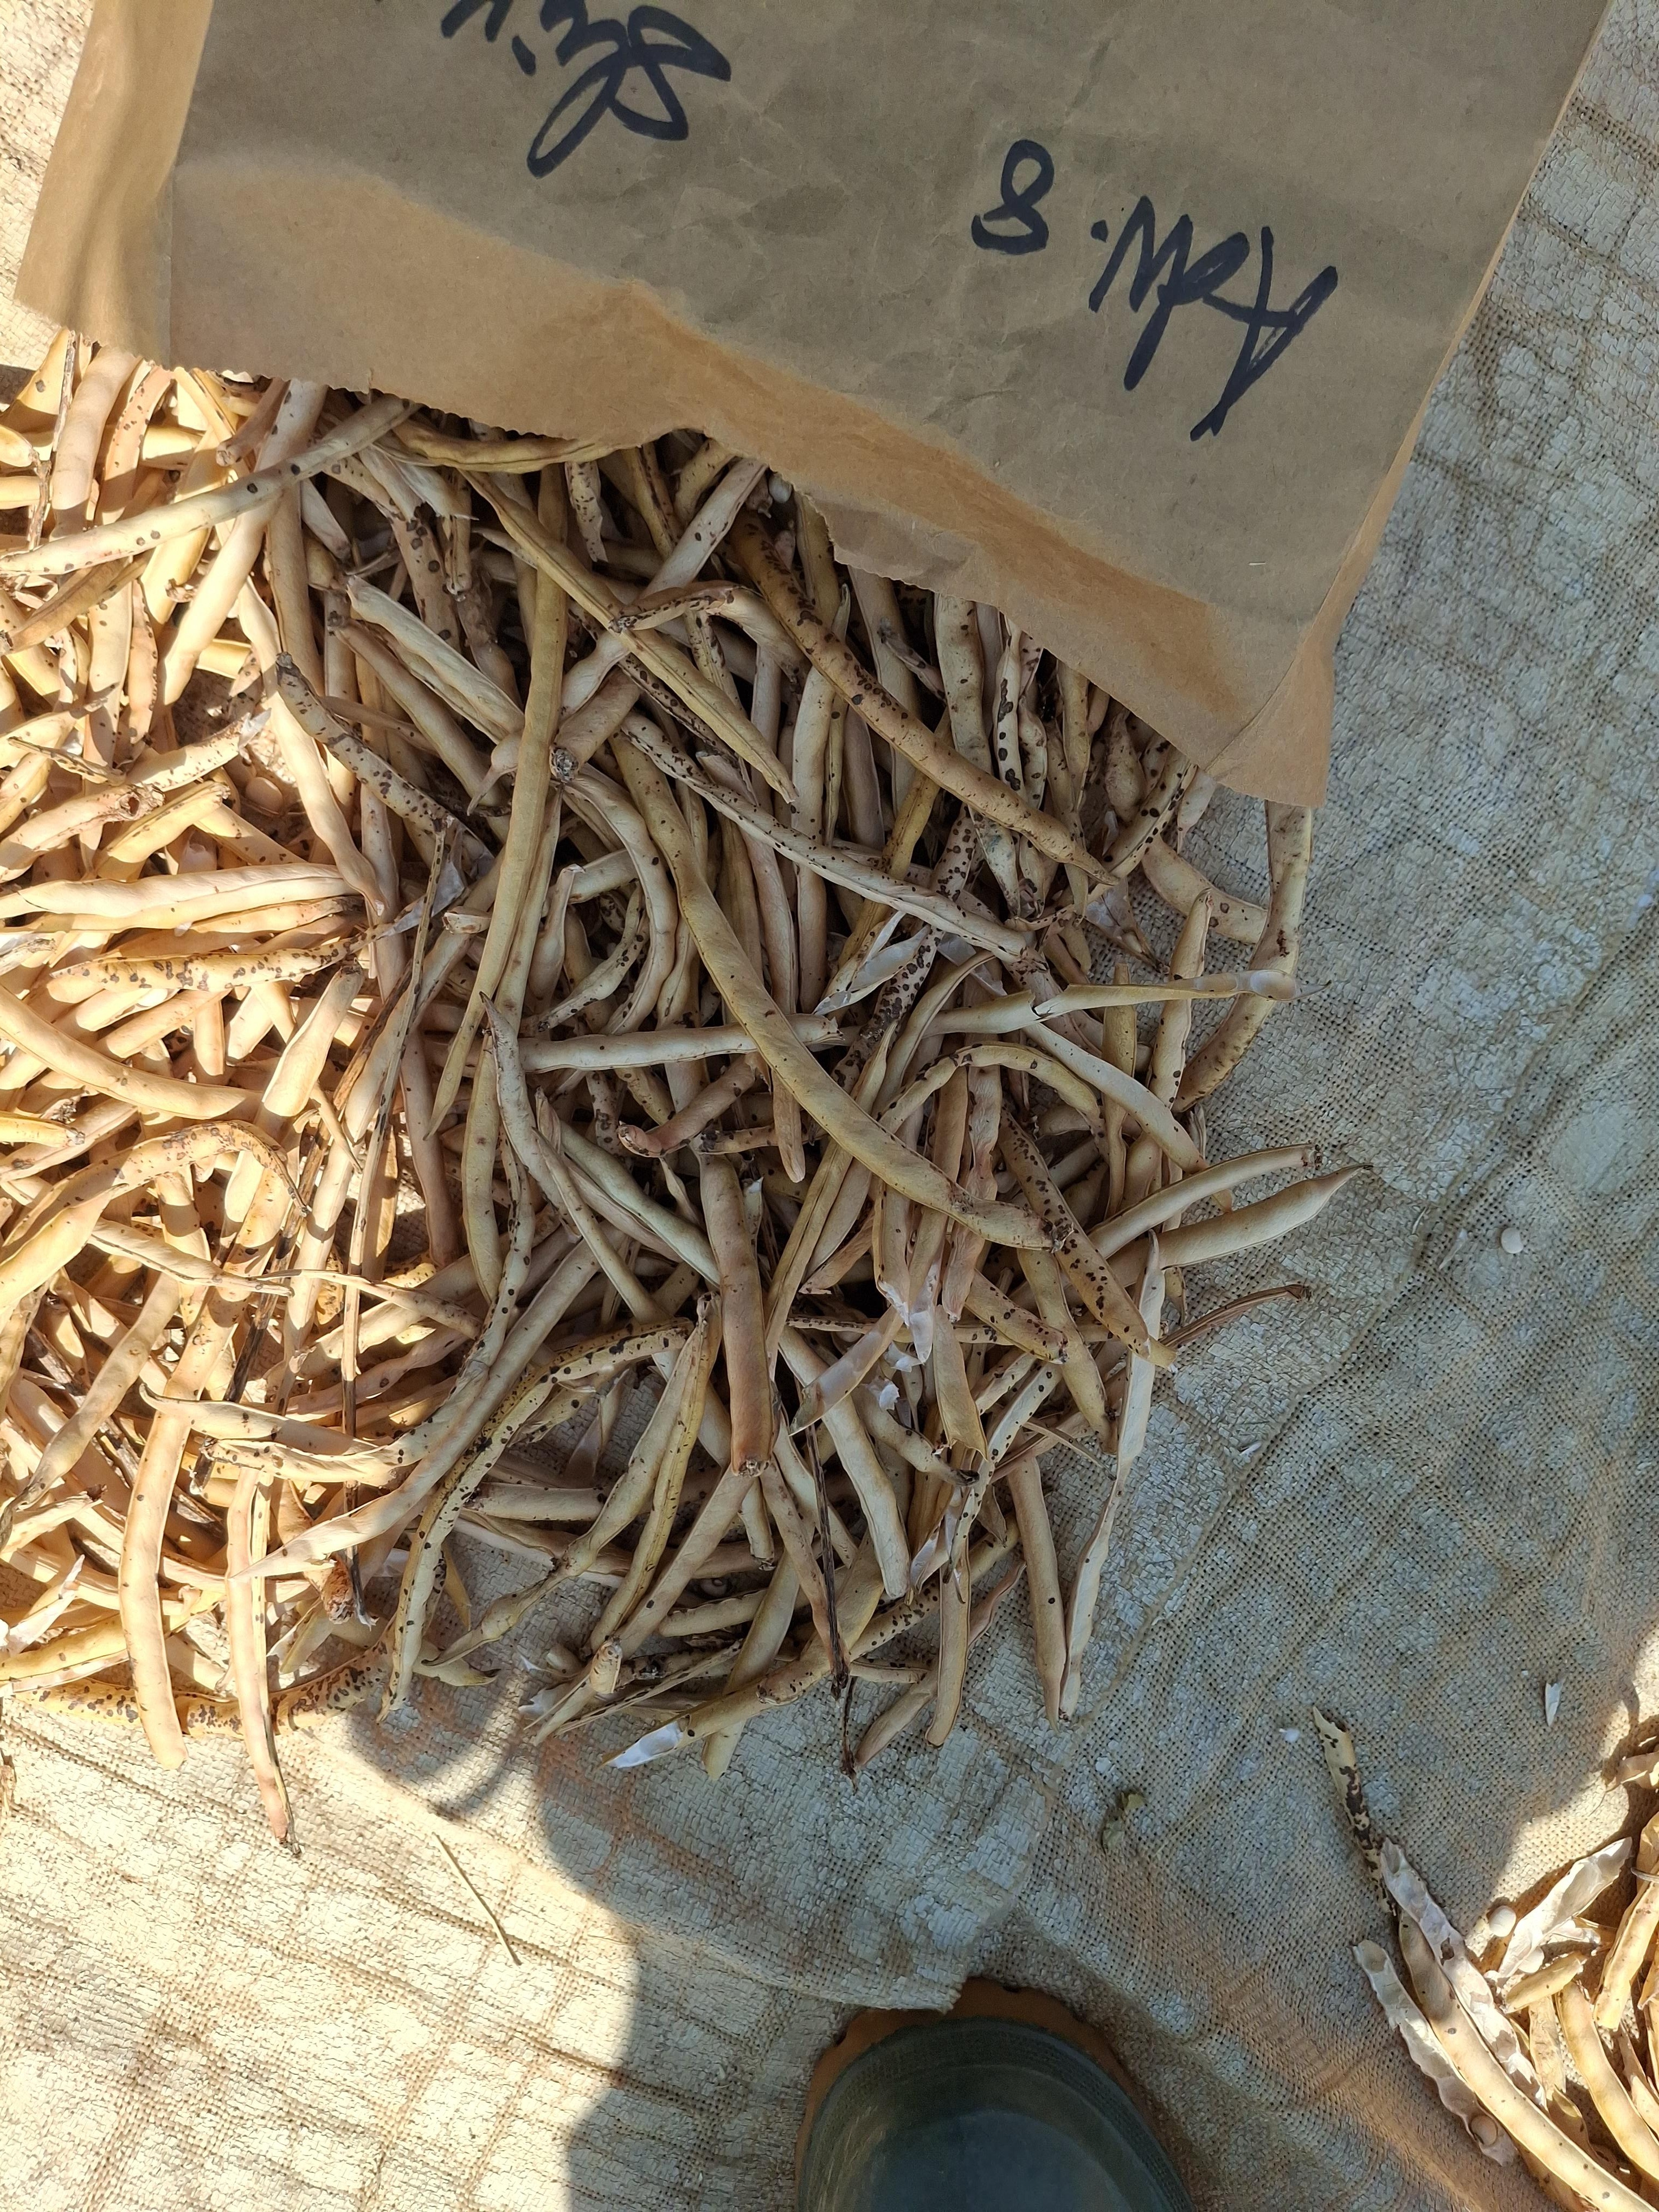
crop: cowpea
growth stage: harvest
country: Nigeria
